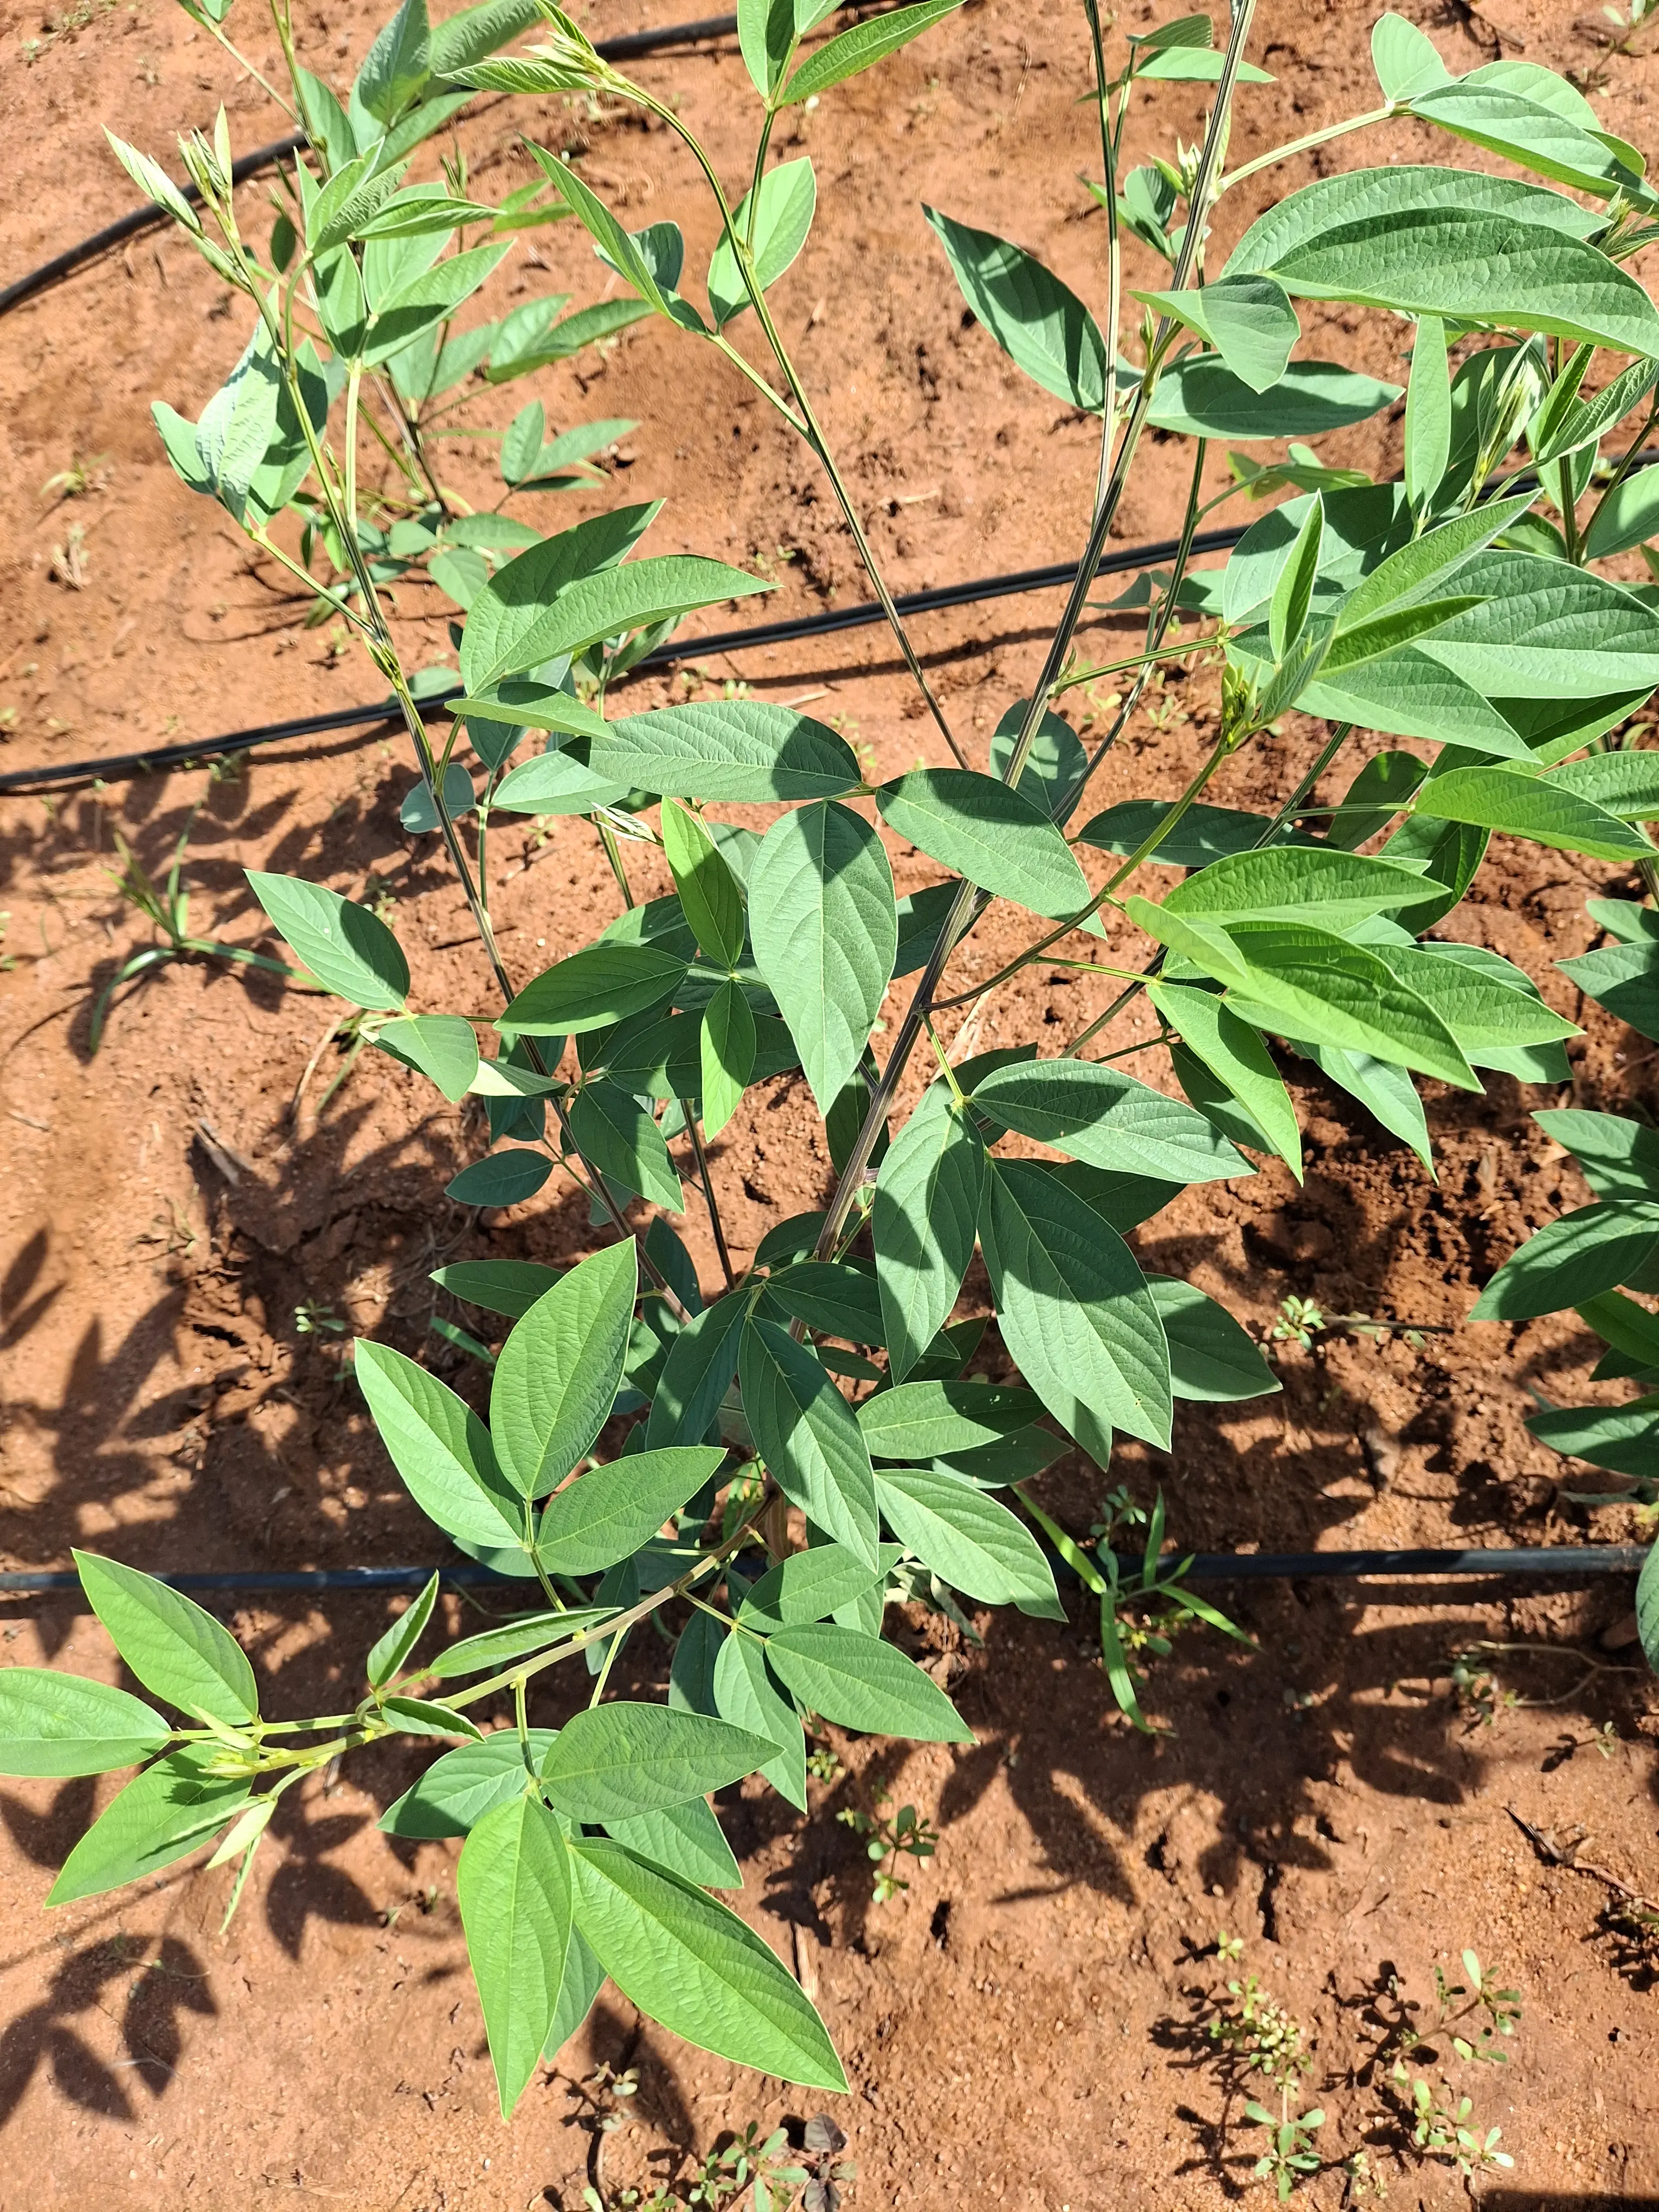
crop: pigeonpea
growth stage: vegetative
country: Kenya
